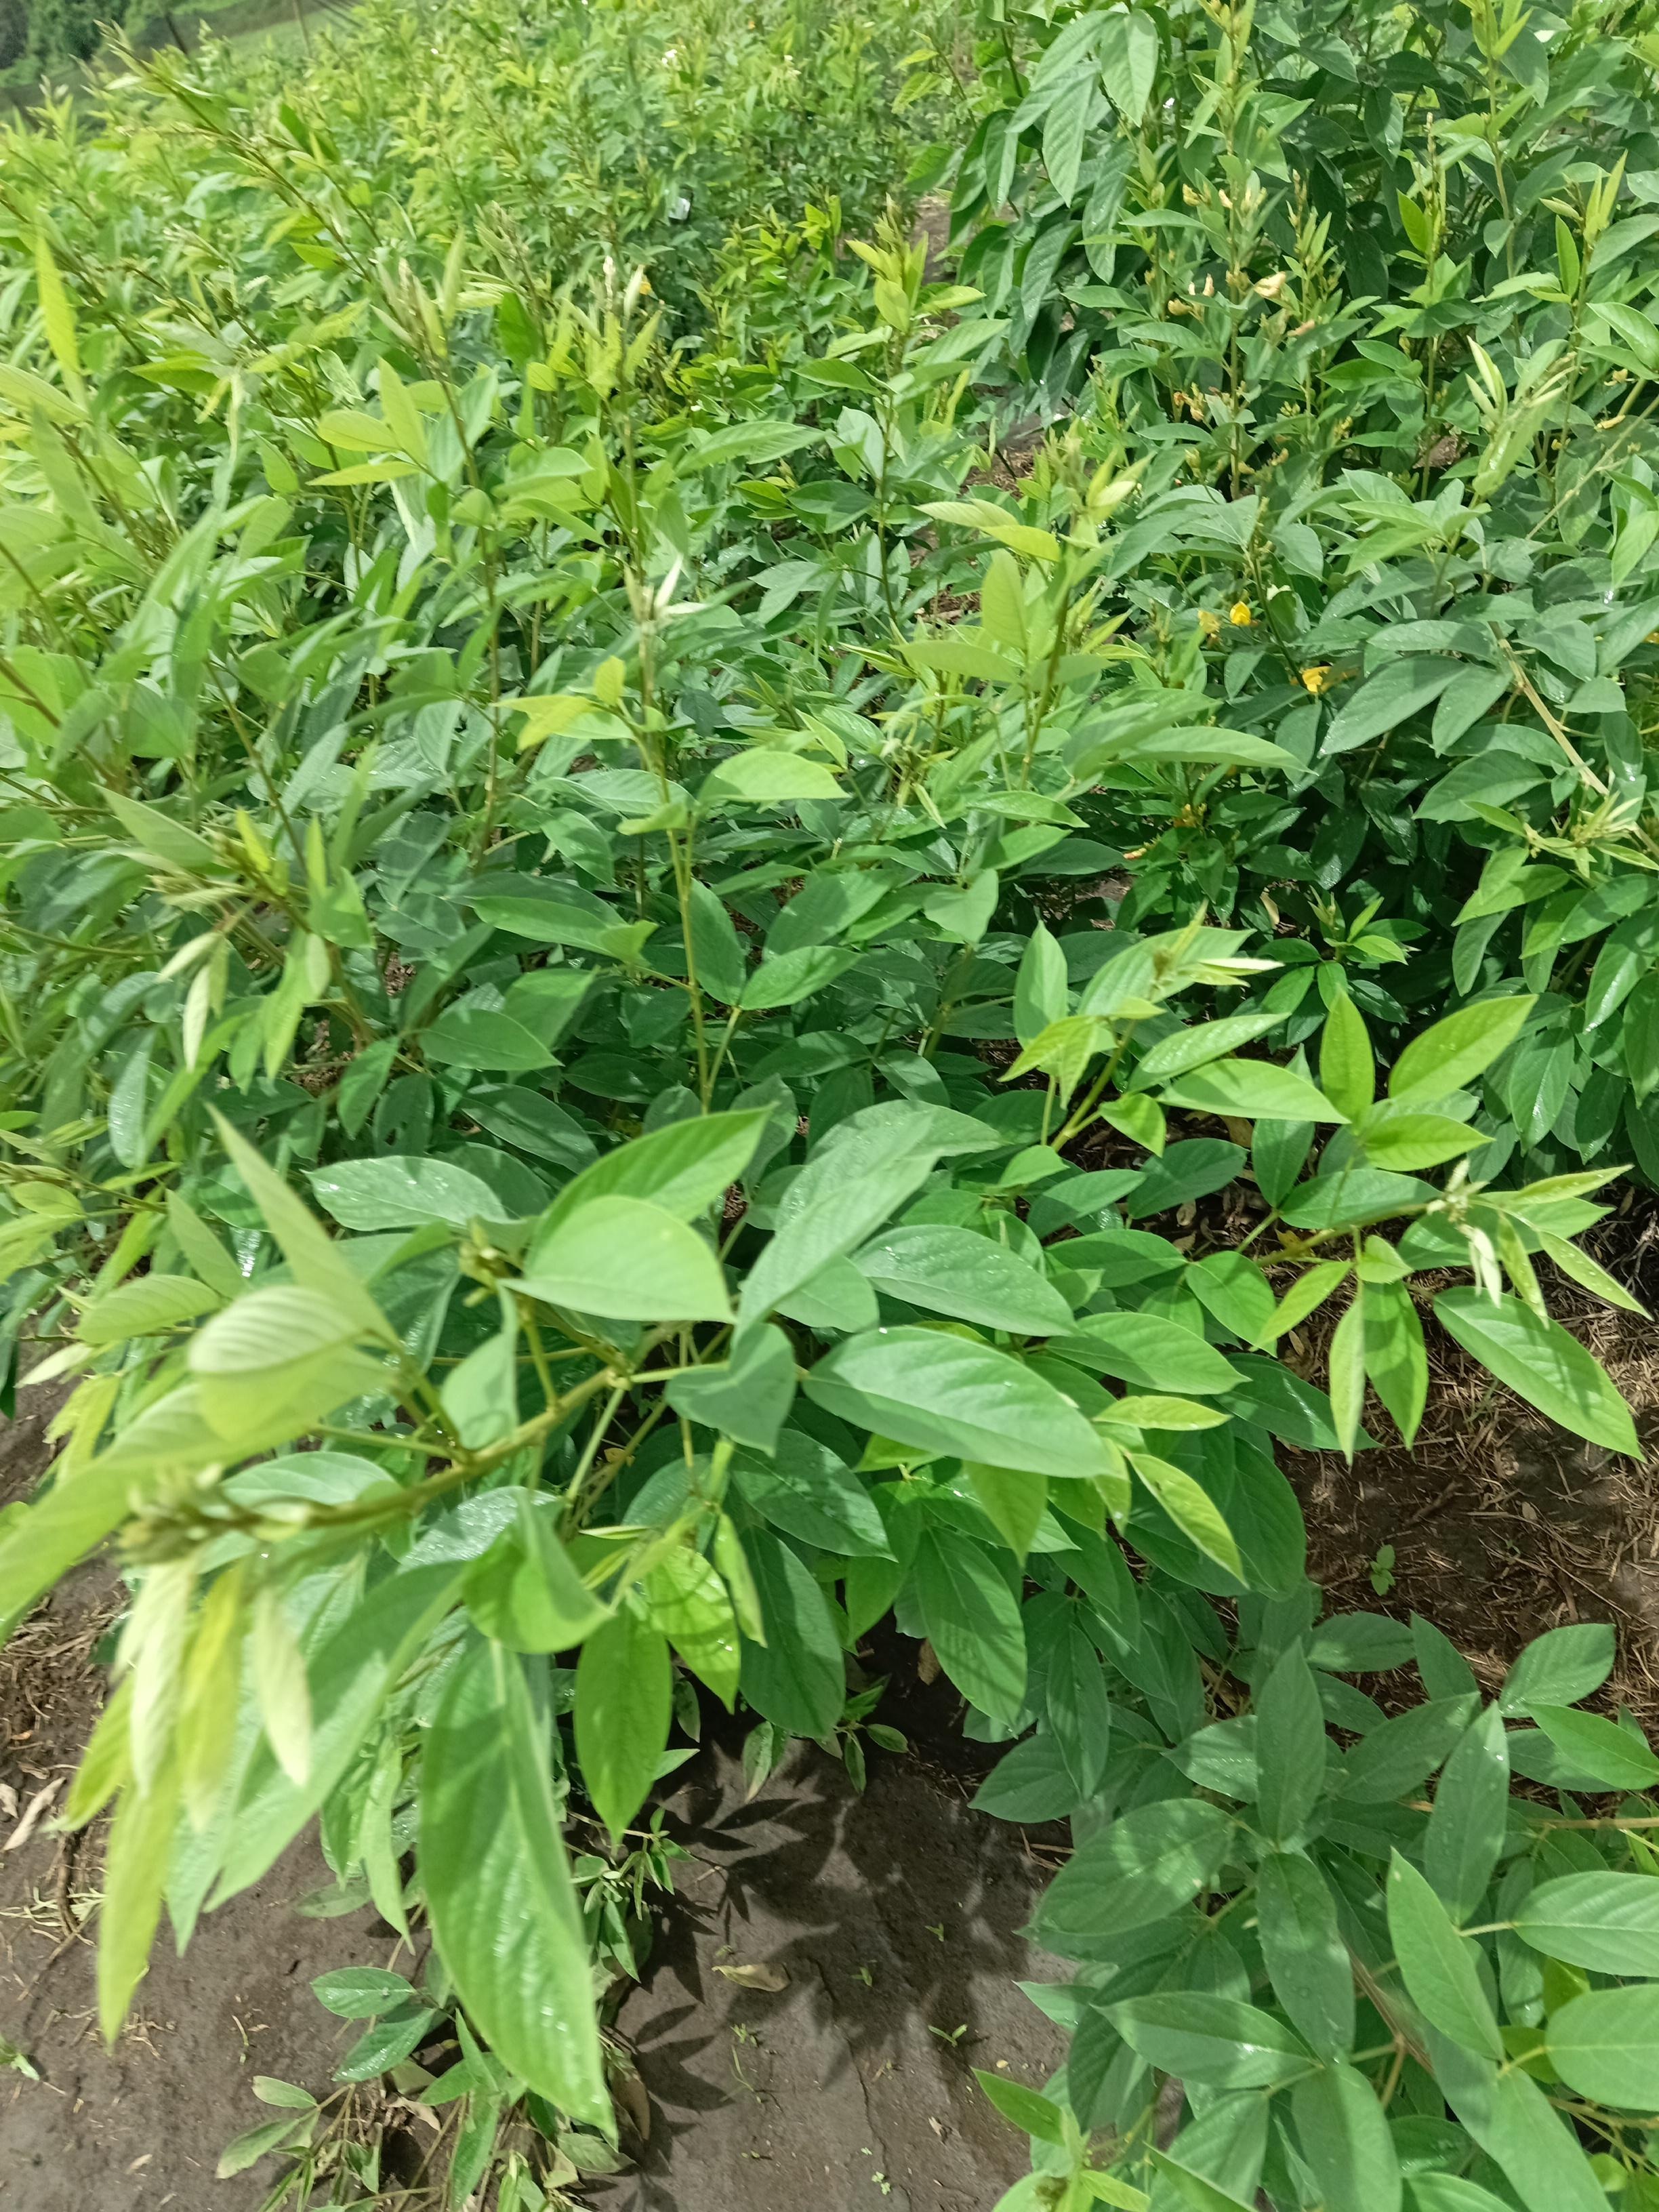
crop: pigeonpea
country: Tanzania
